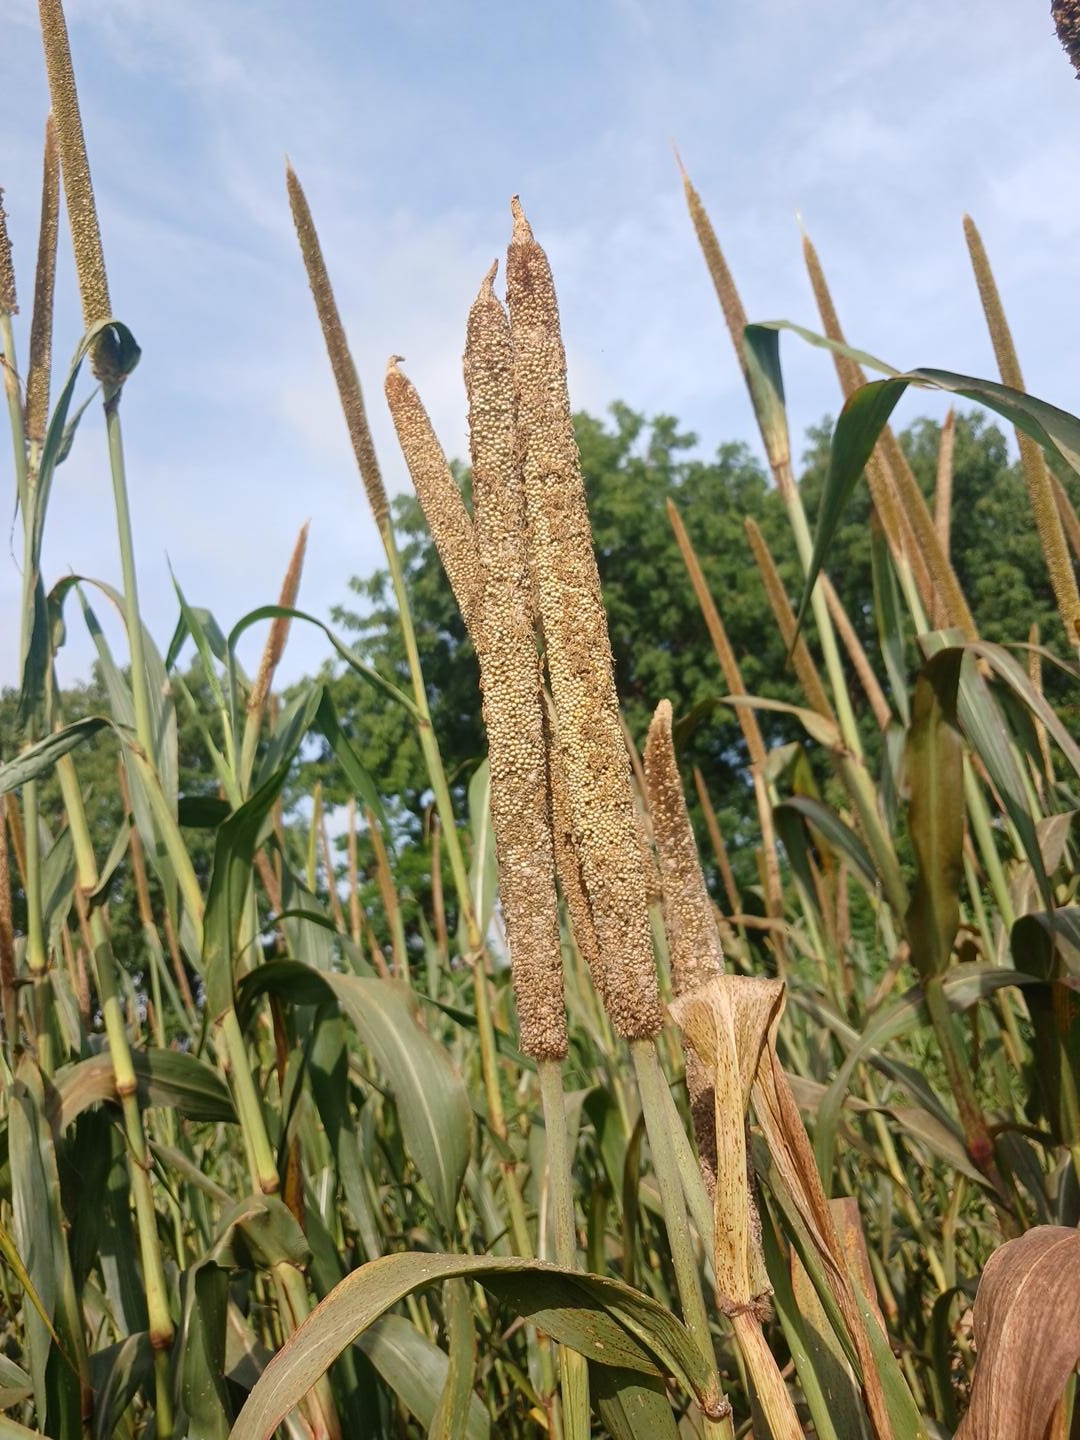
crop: pearl millet
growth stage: maturity
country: Senegal
